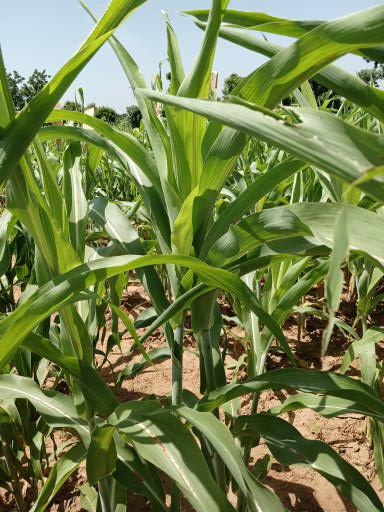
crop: sorghum
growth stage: vegetative
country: Senegal
